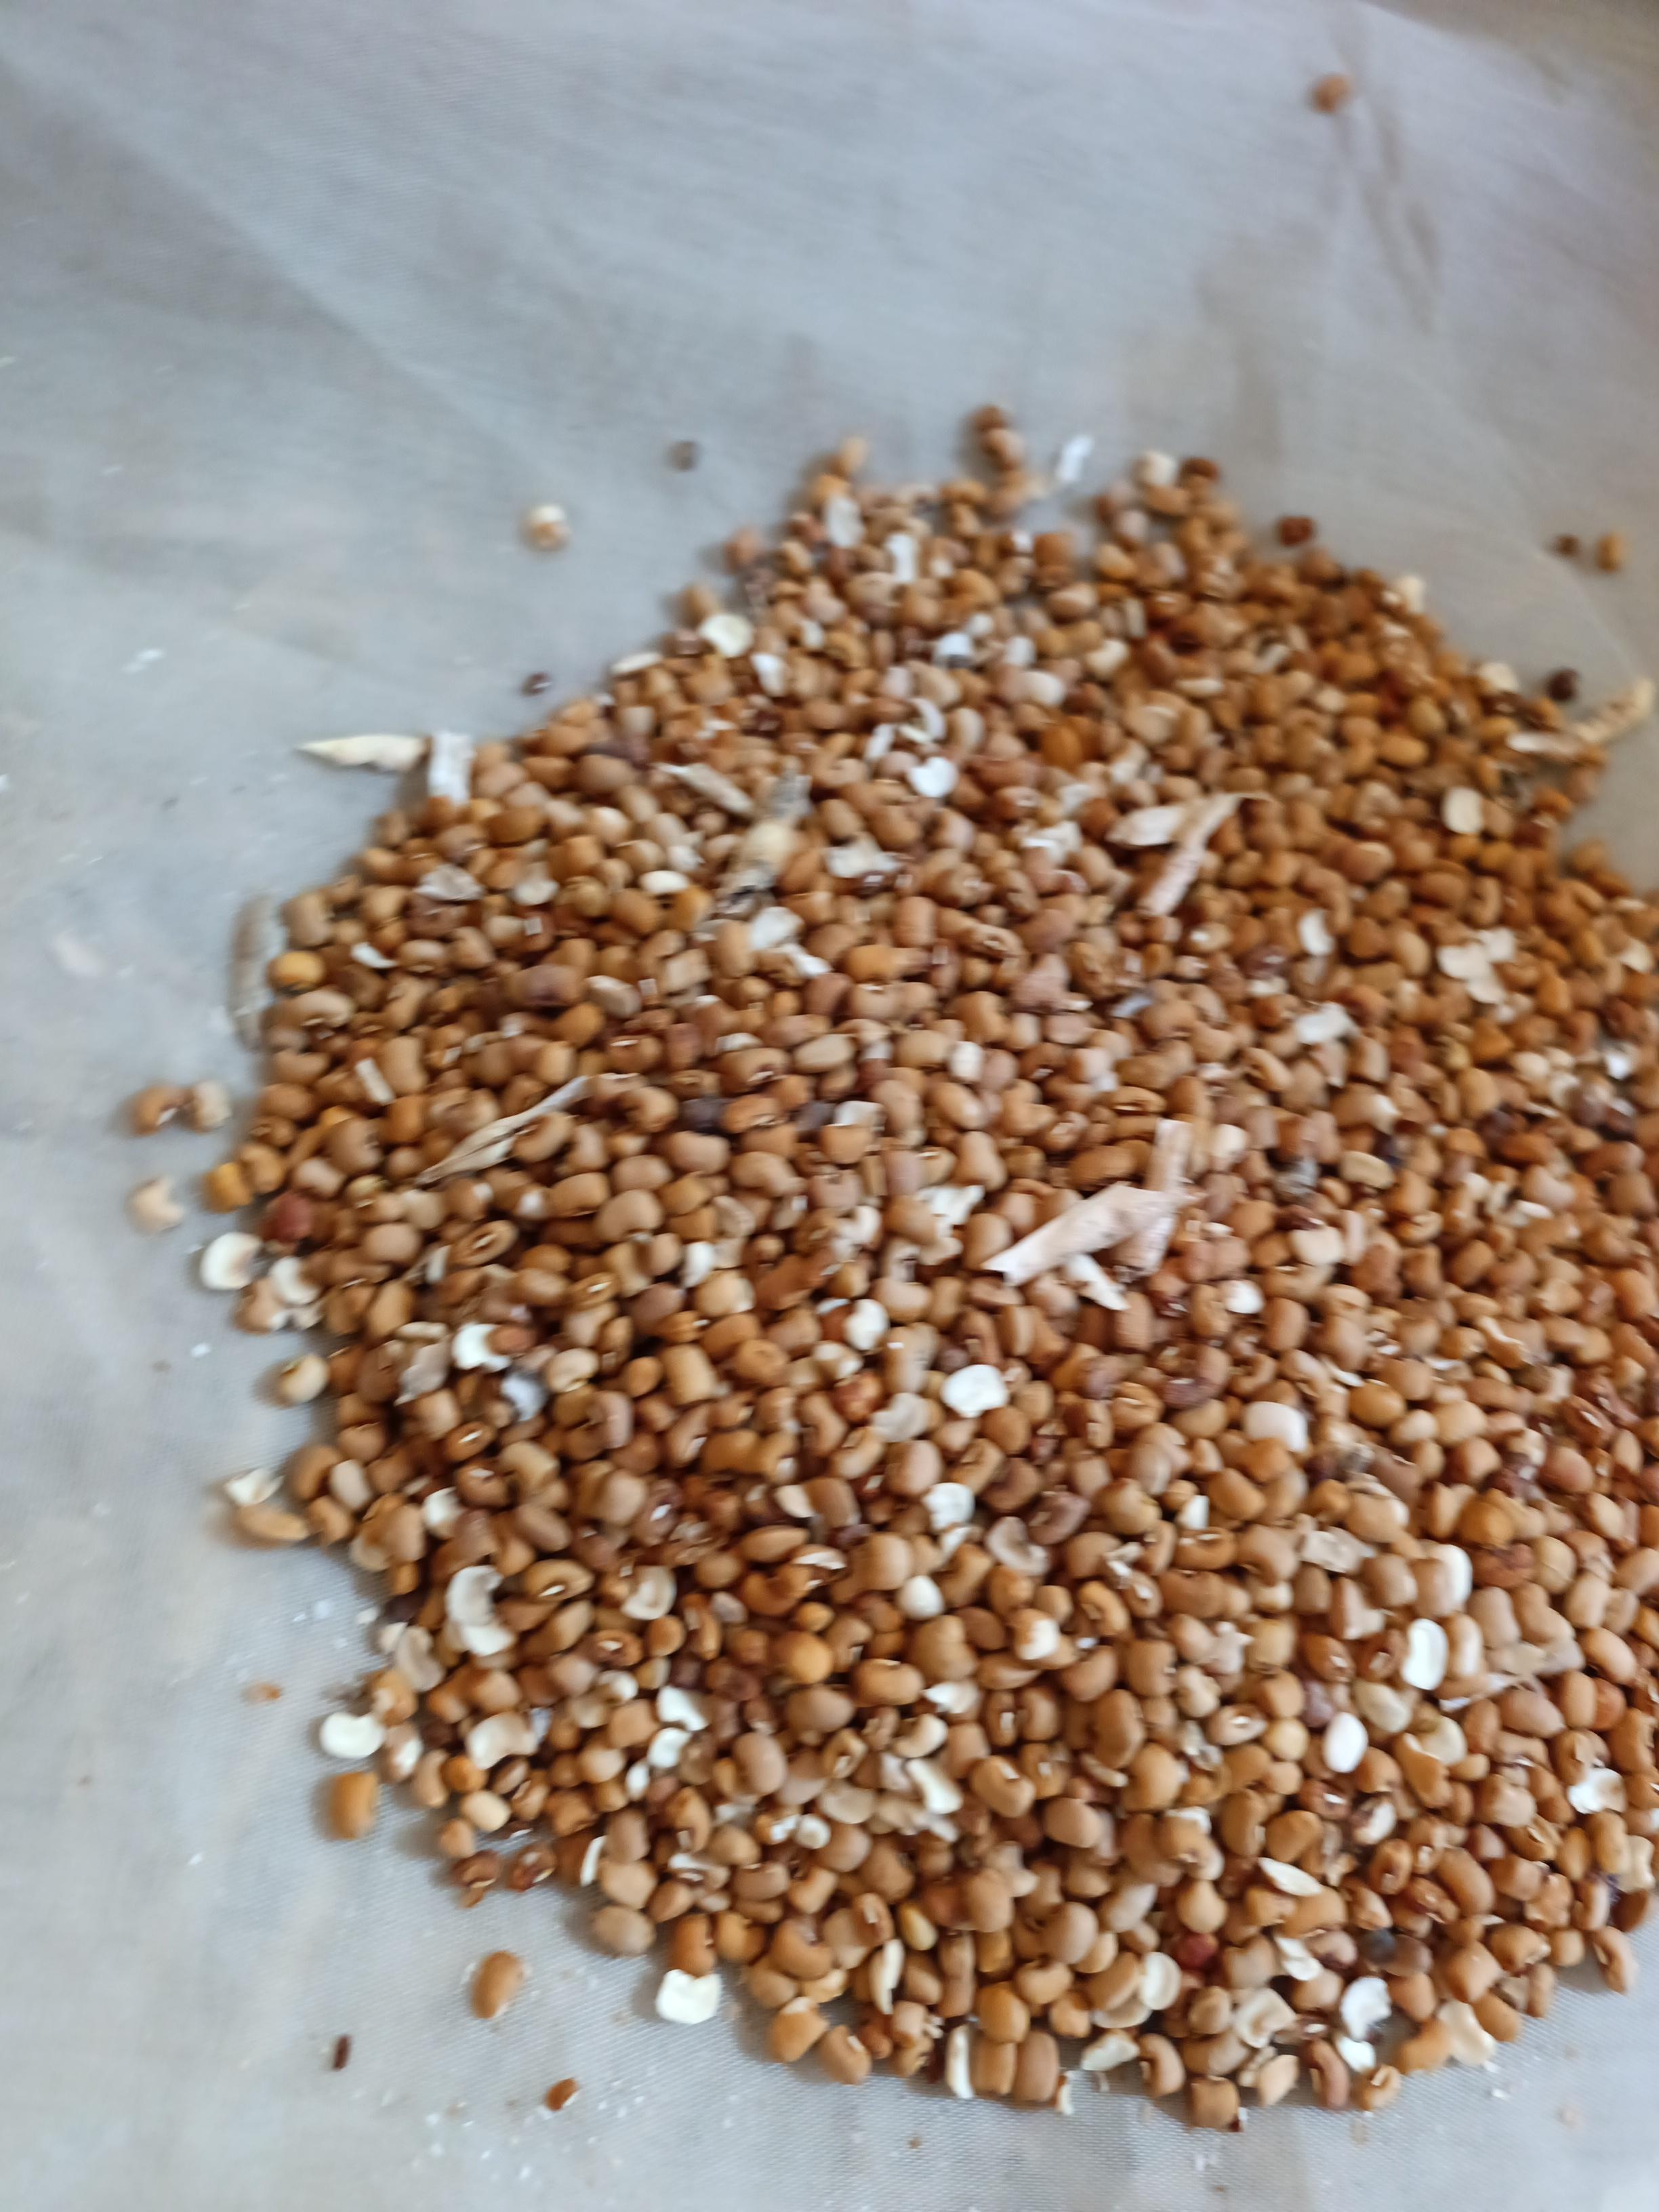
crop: cowpea
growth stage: harvest
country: Nigeria
